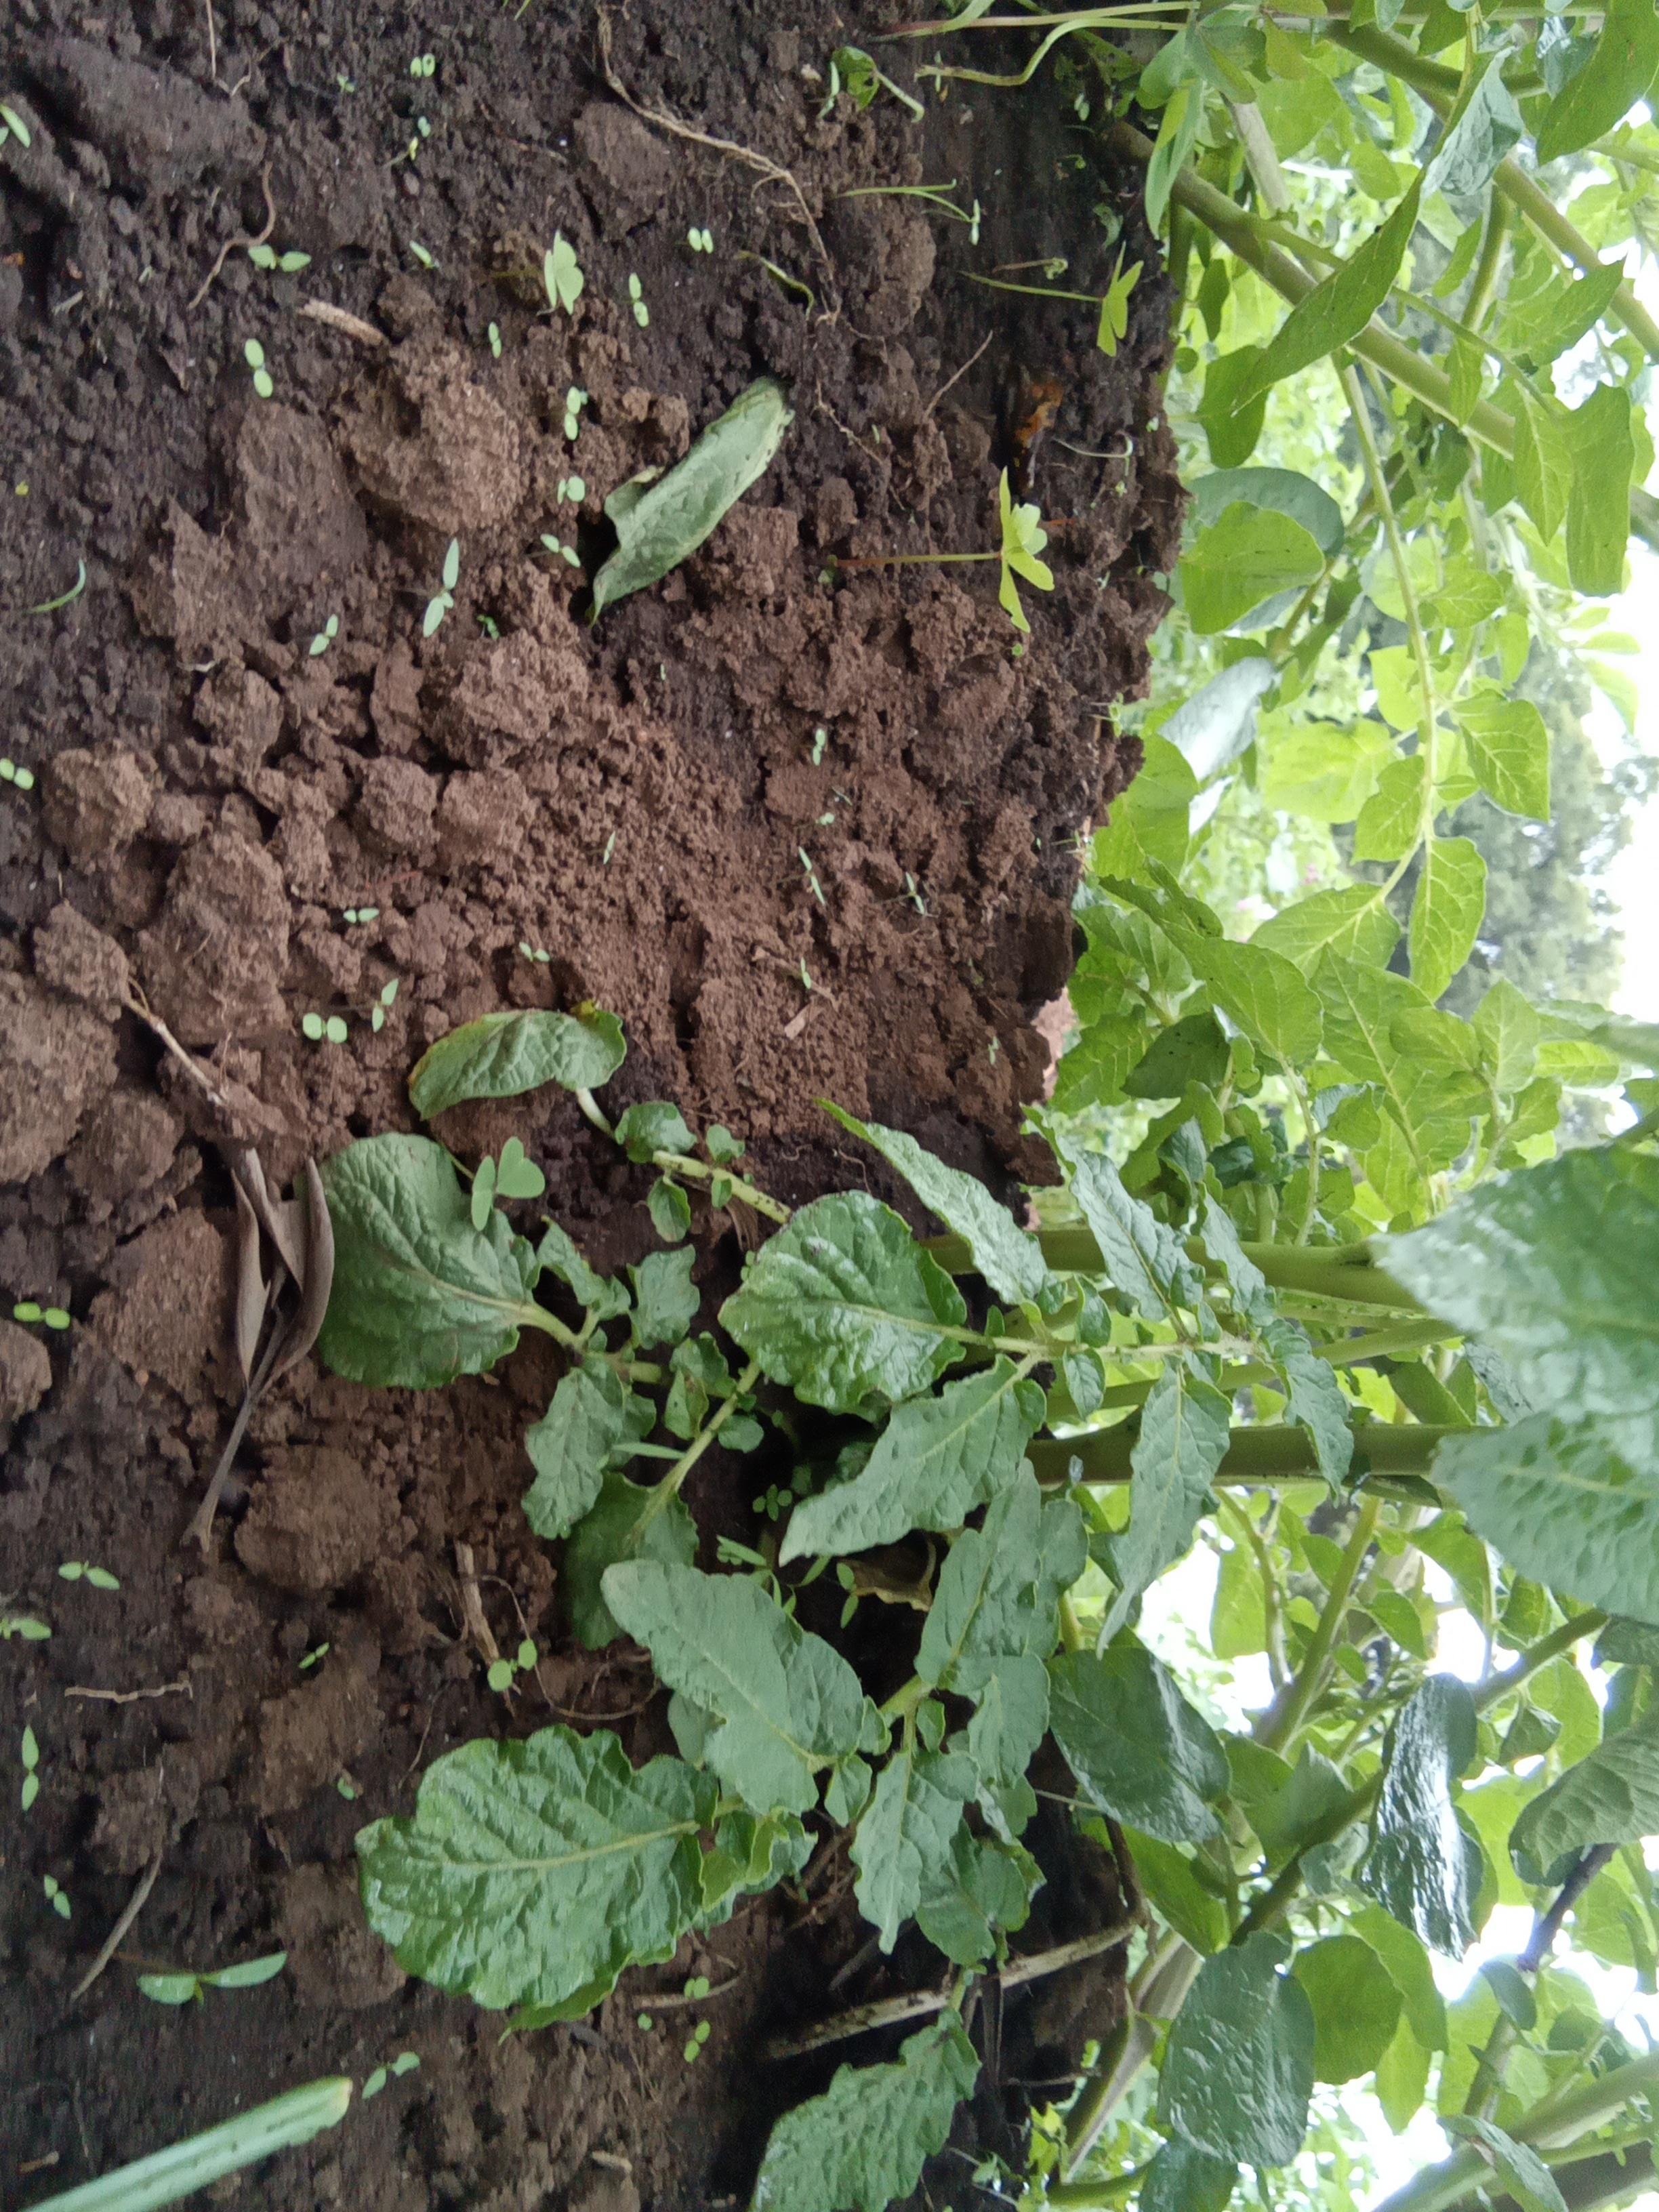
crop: potato
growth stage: flowering
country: Kenya
